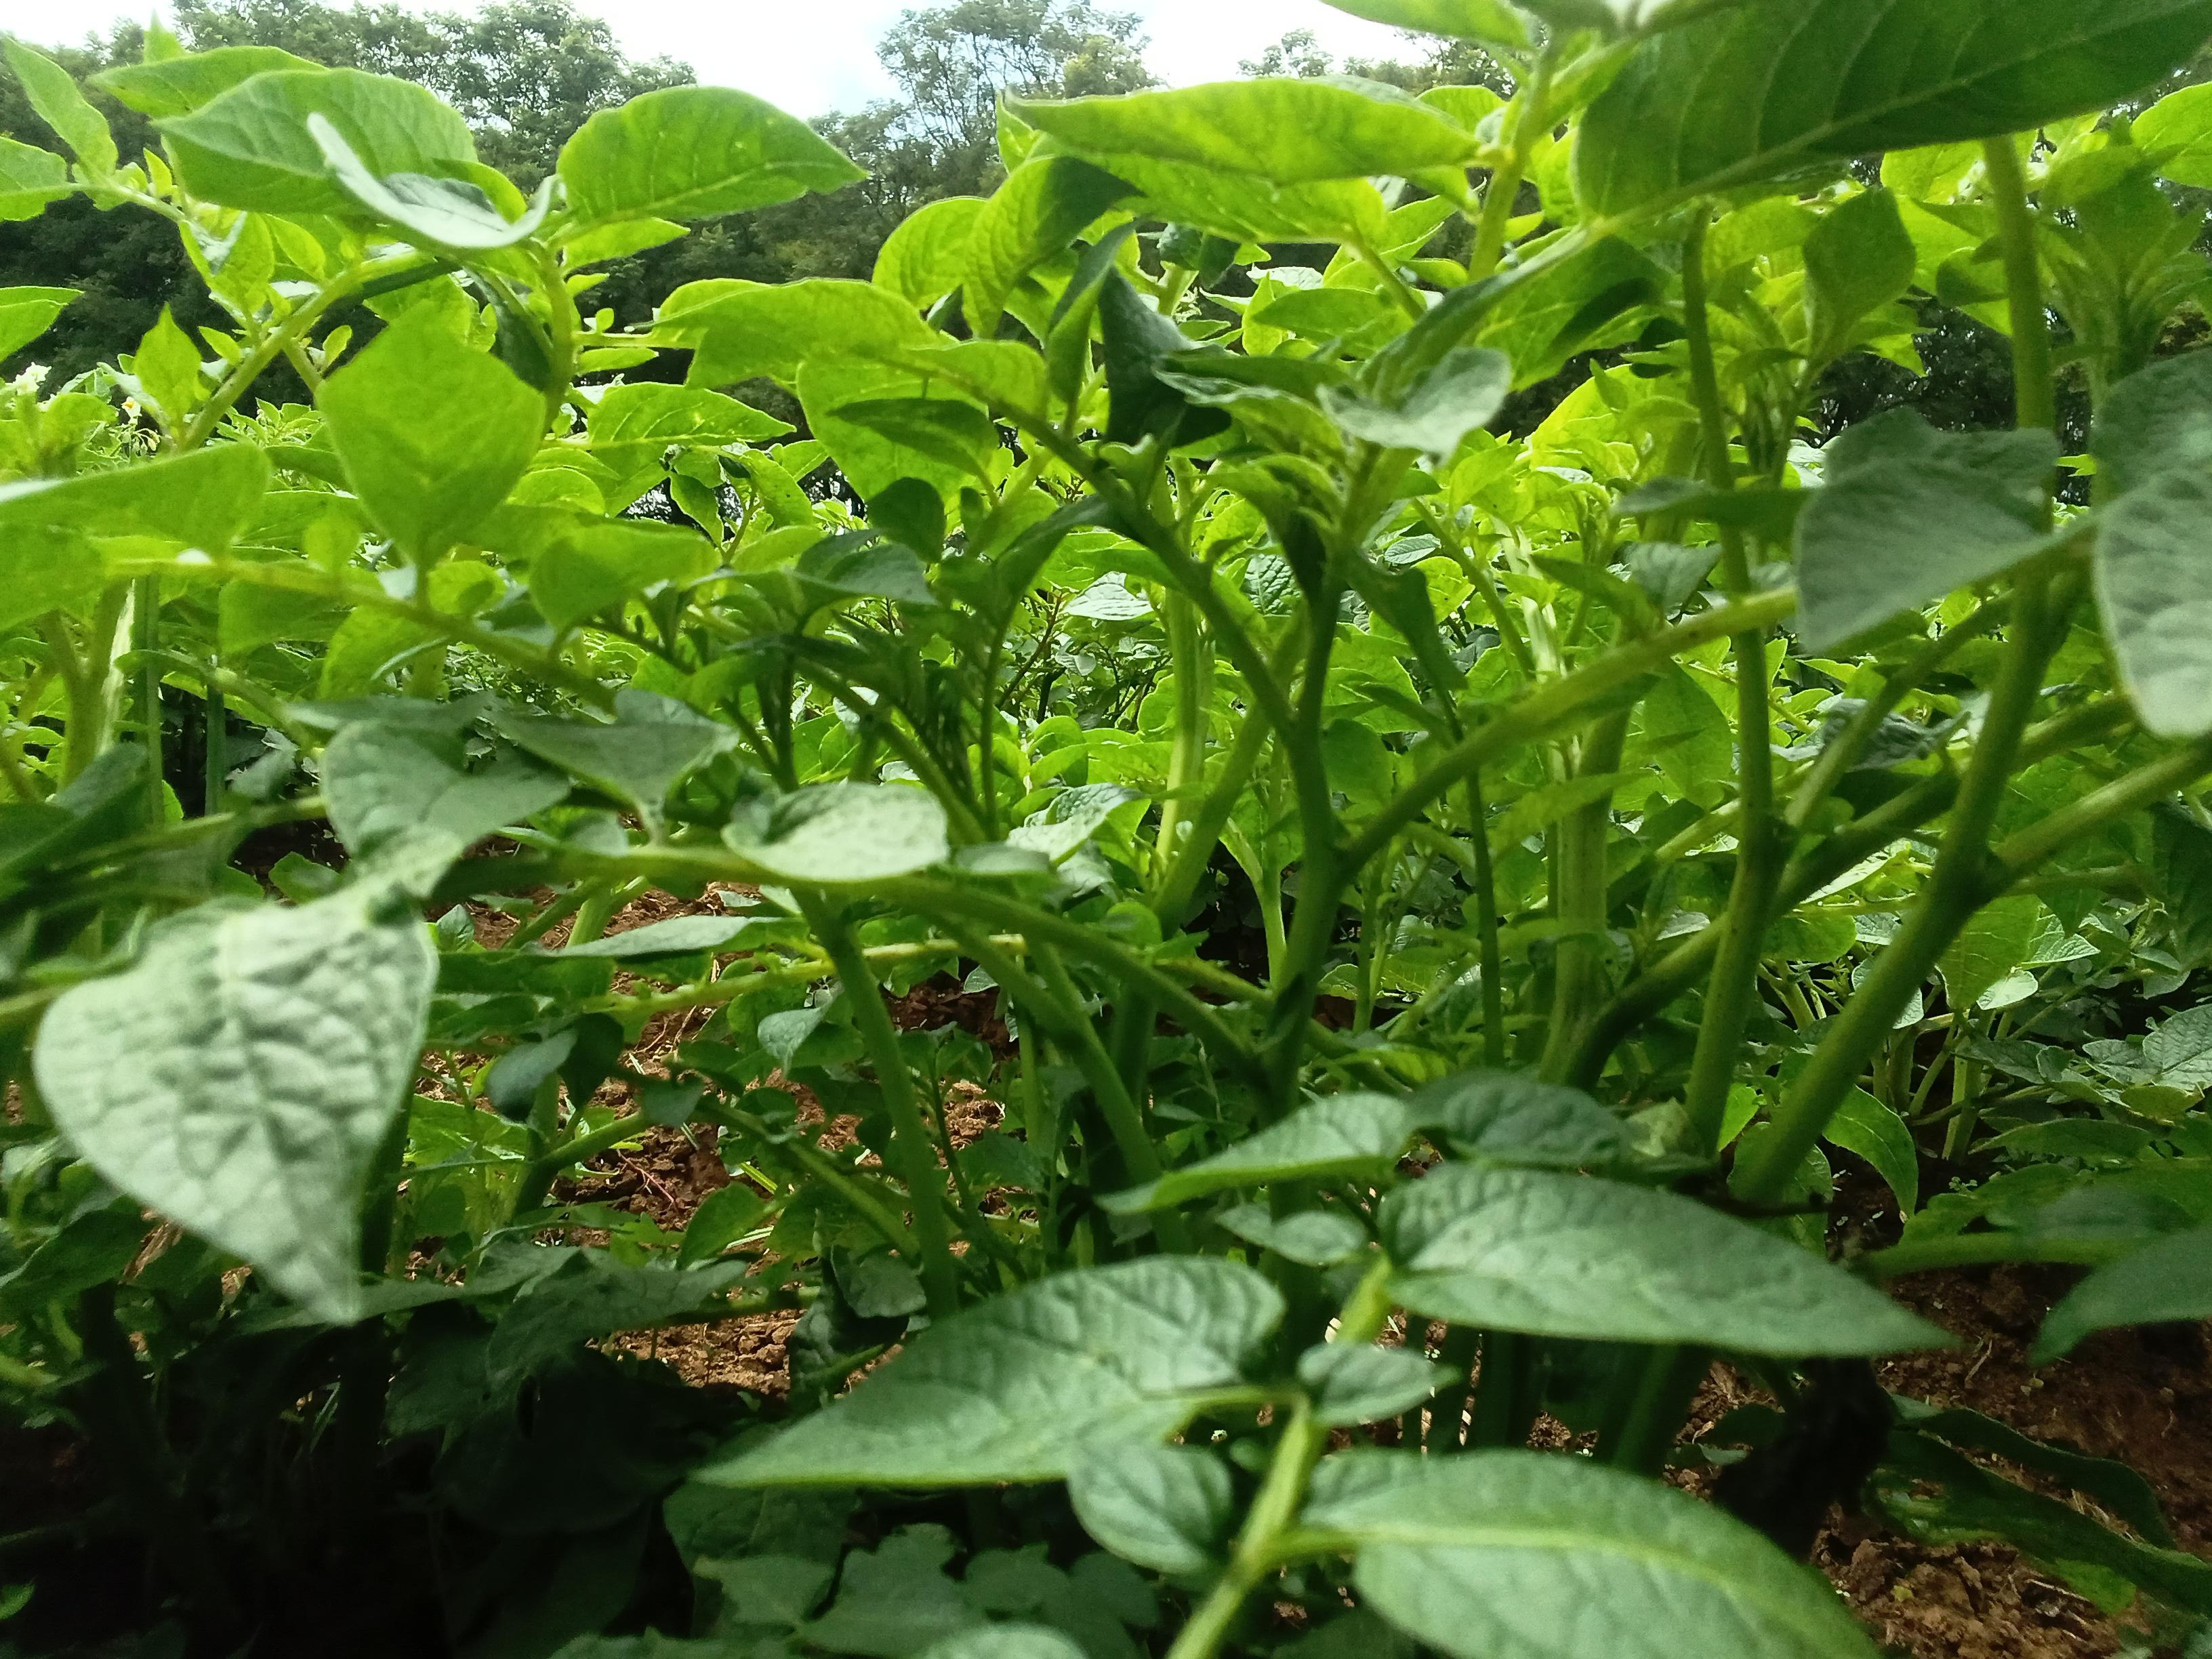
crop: potato
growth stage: vegetative
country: Kenya
